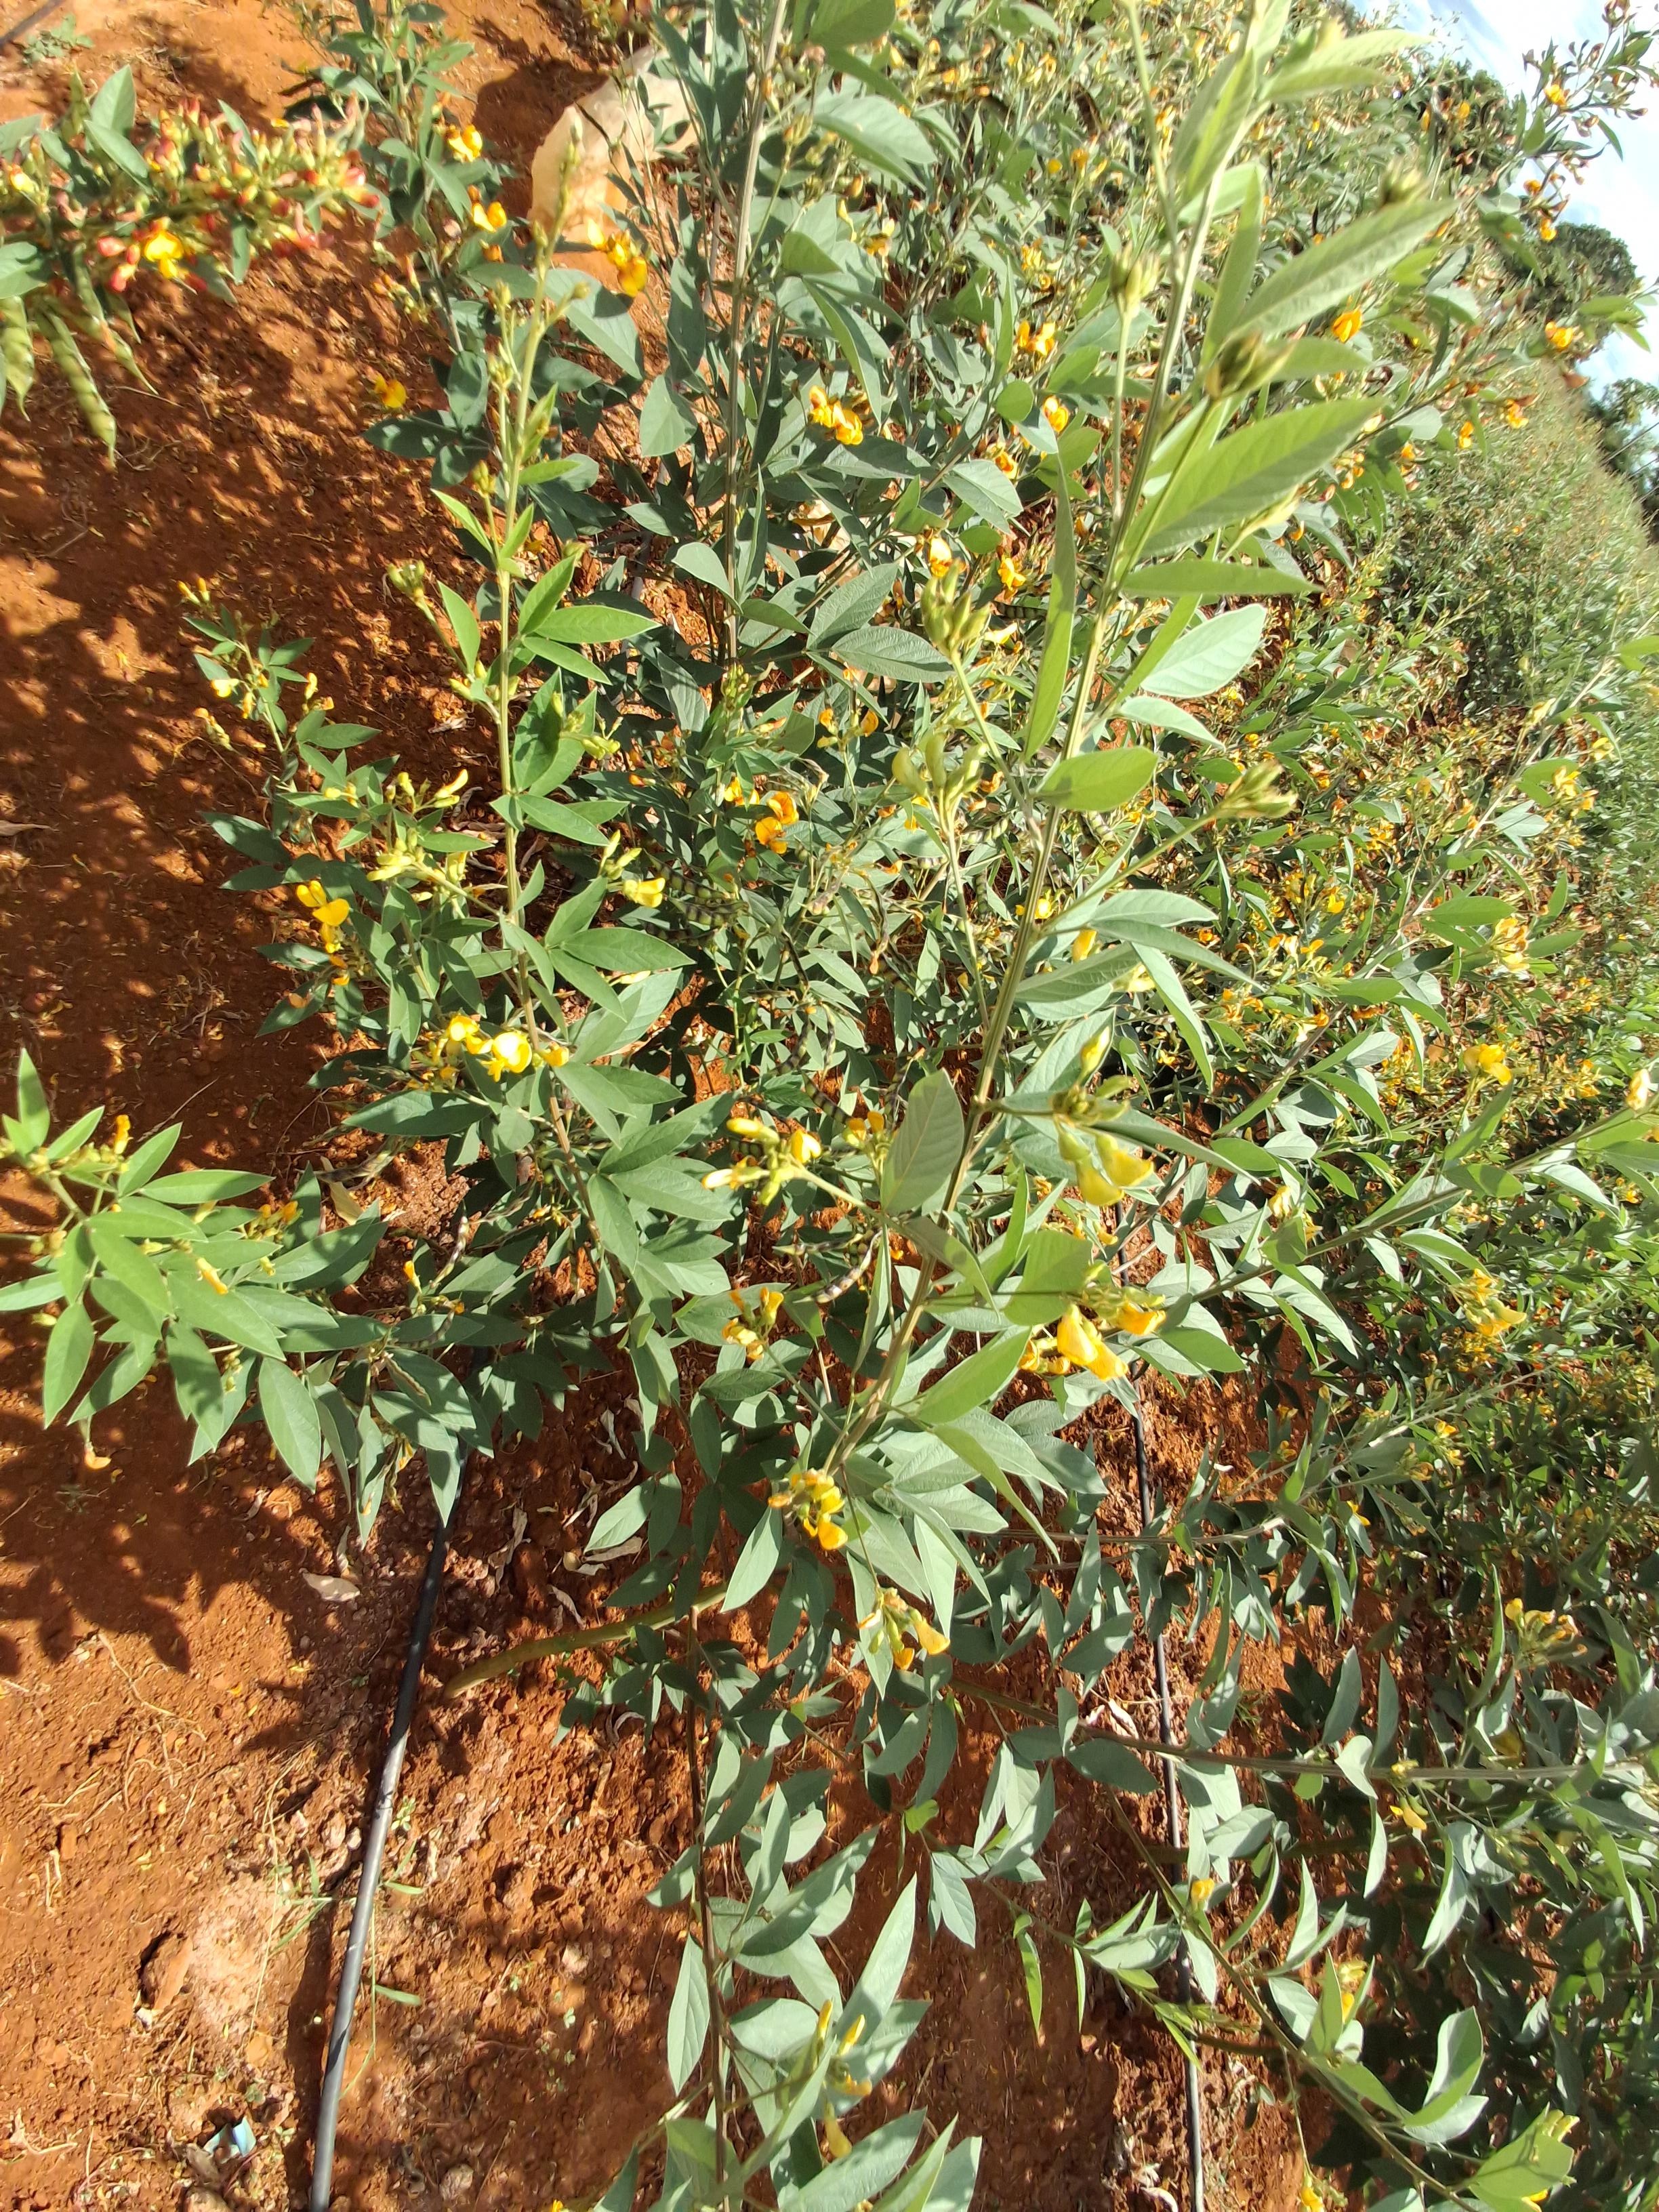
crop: pigeonpea
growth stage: development pod
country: Kenya
